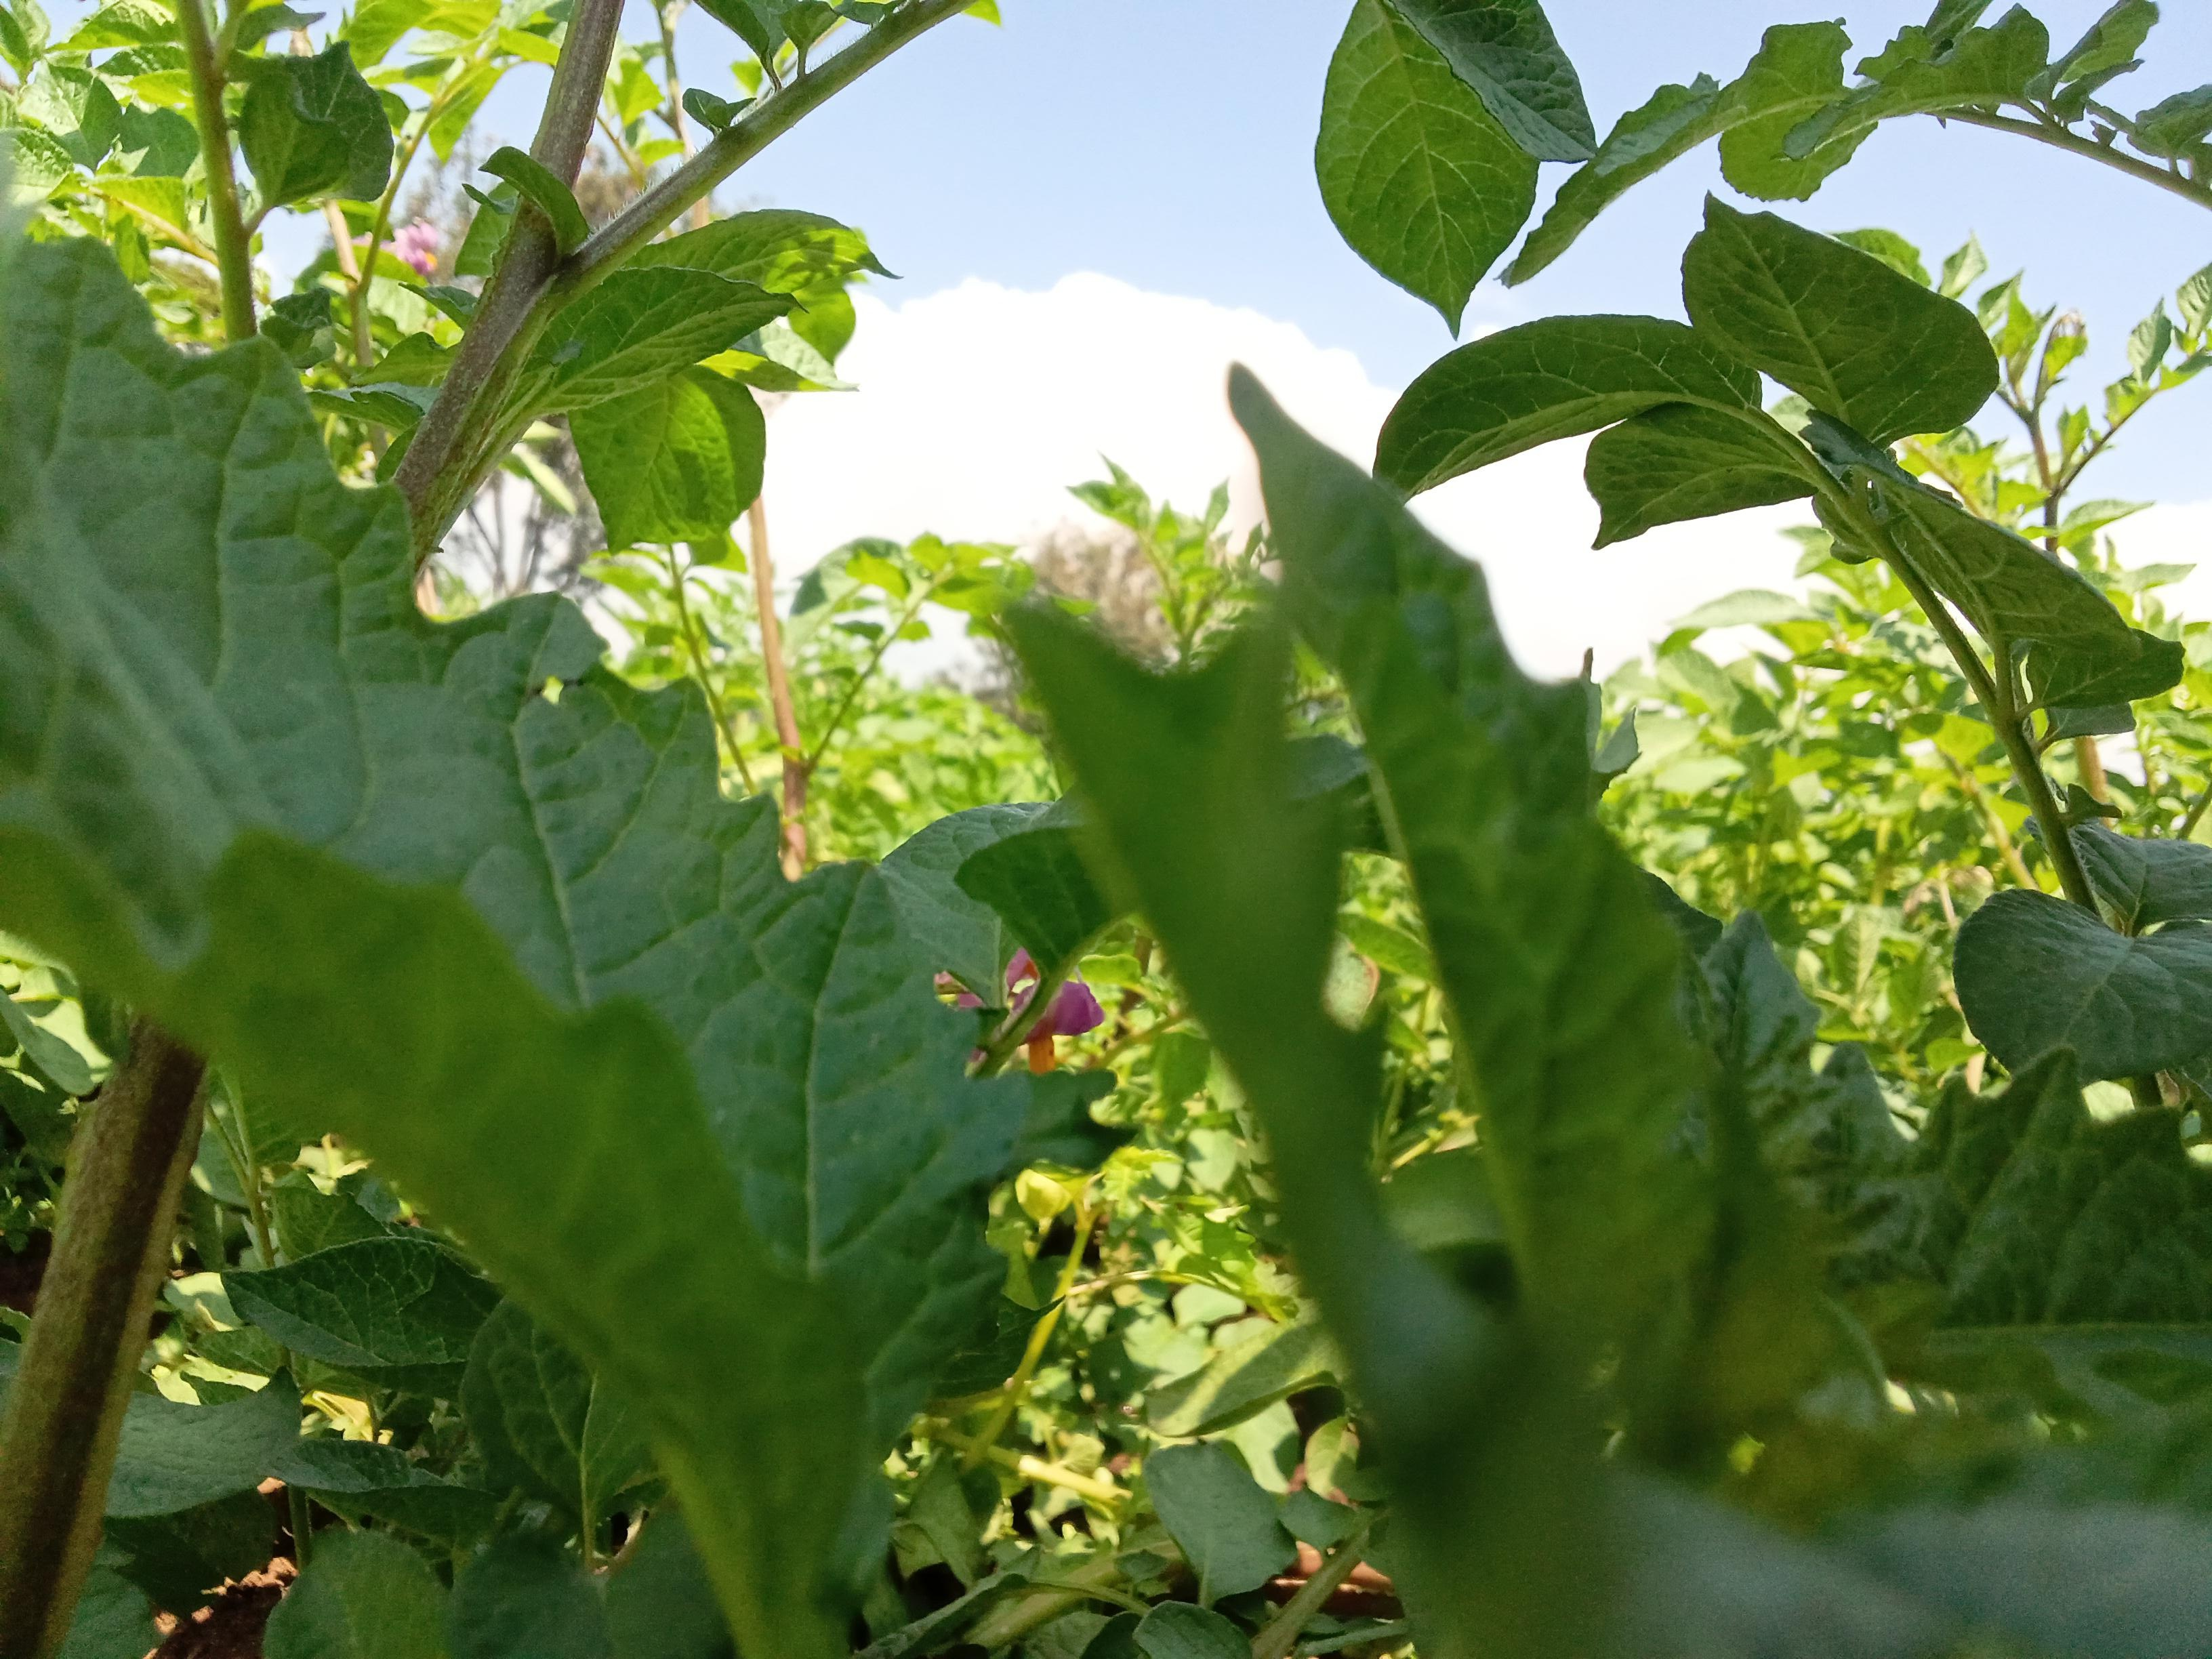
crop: potato
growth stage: flowering
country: Kenya
